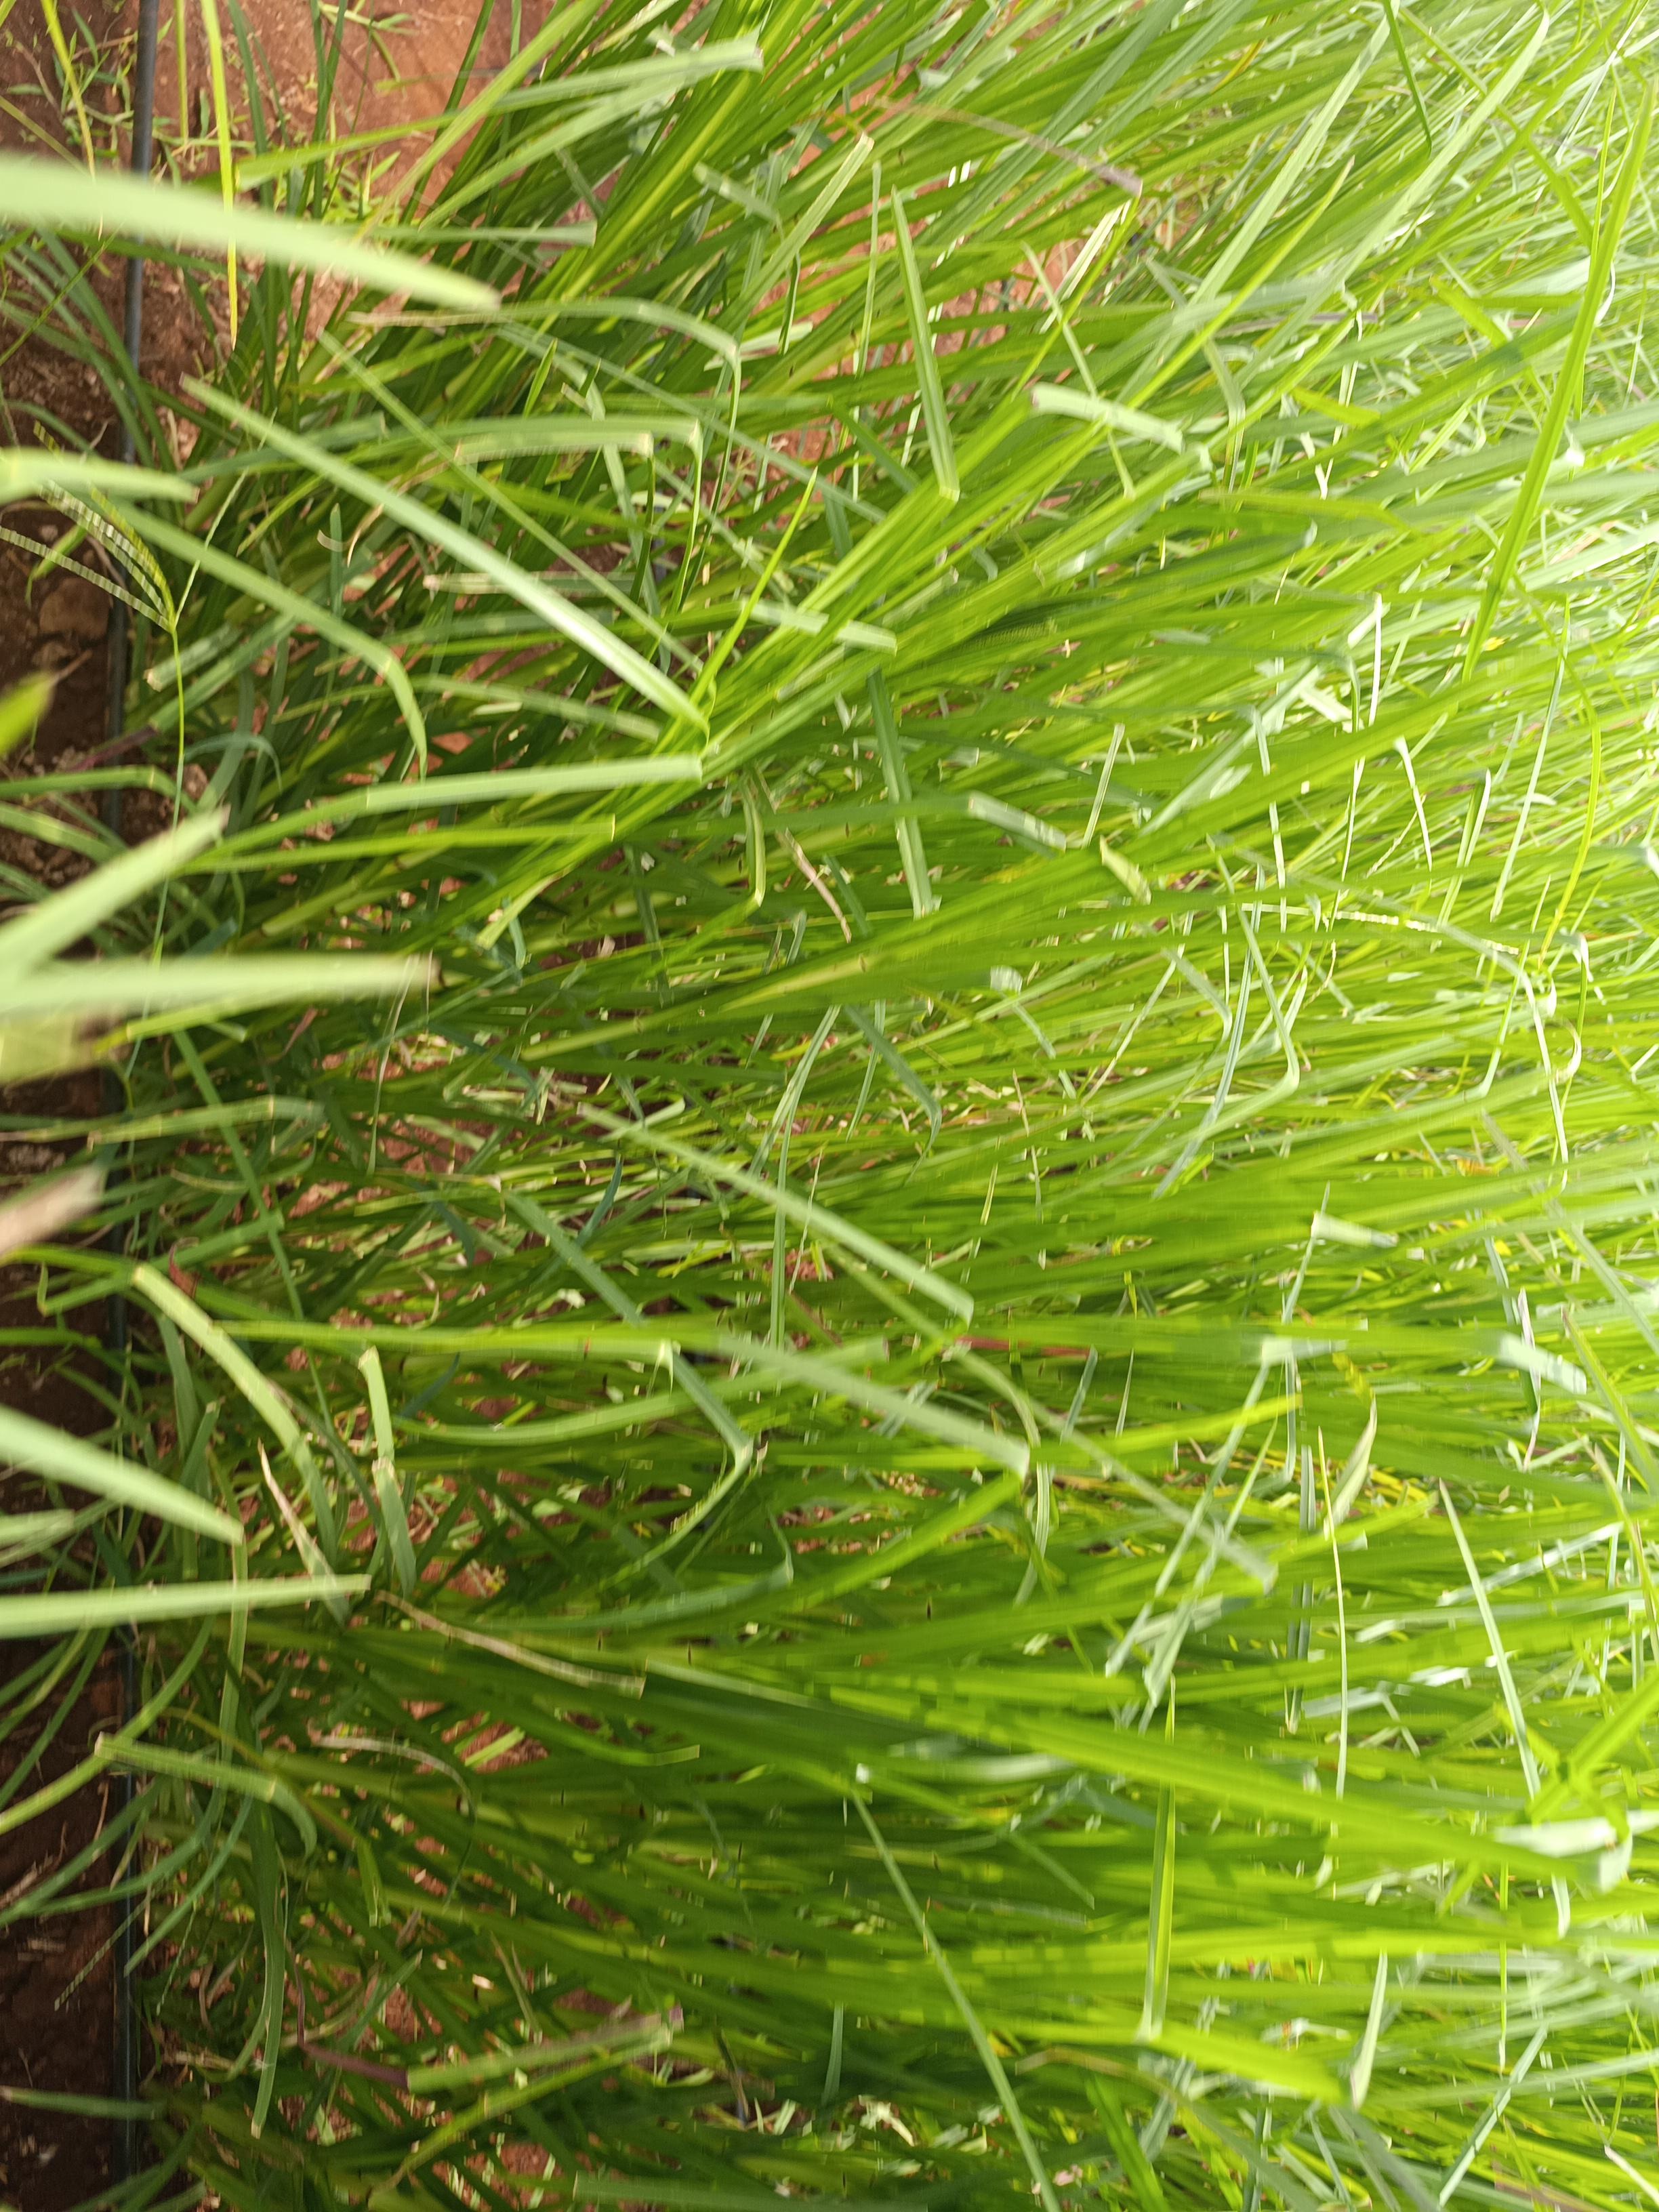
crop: finger millet
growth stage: flowering
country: Kenya
